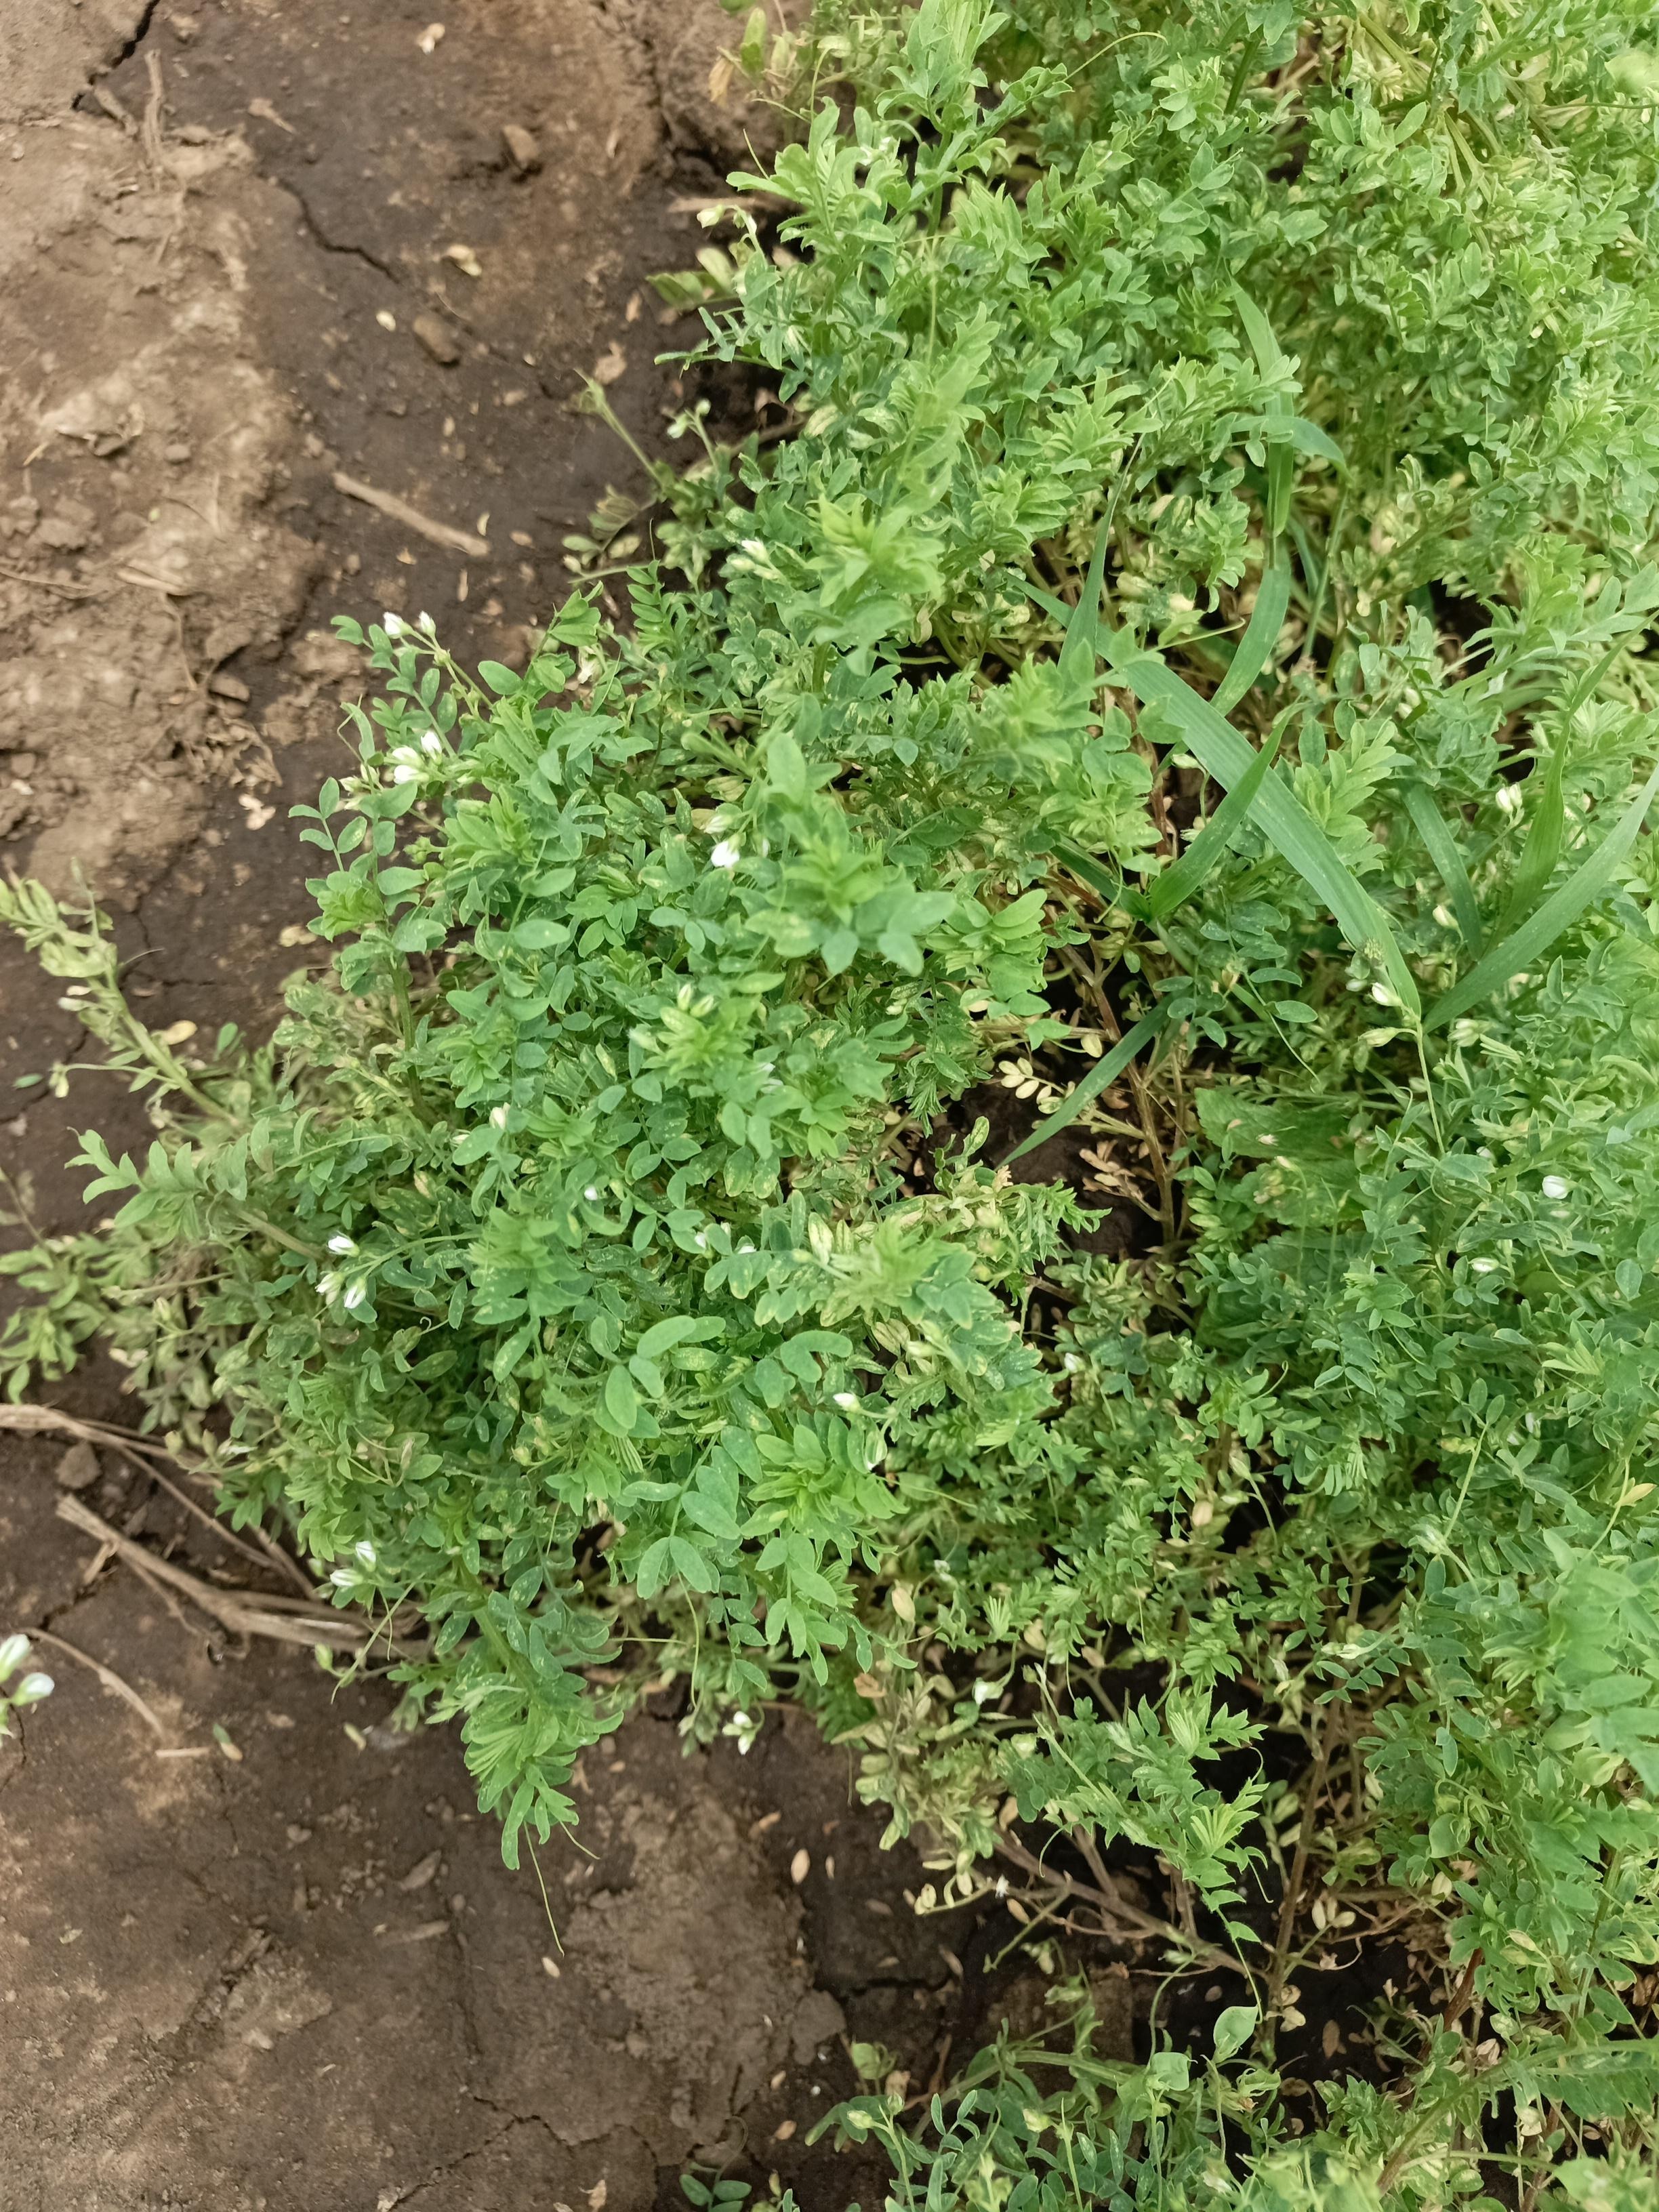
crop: lentil
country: Tanzania
